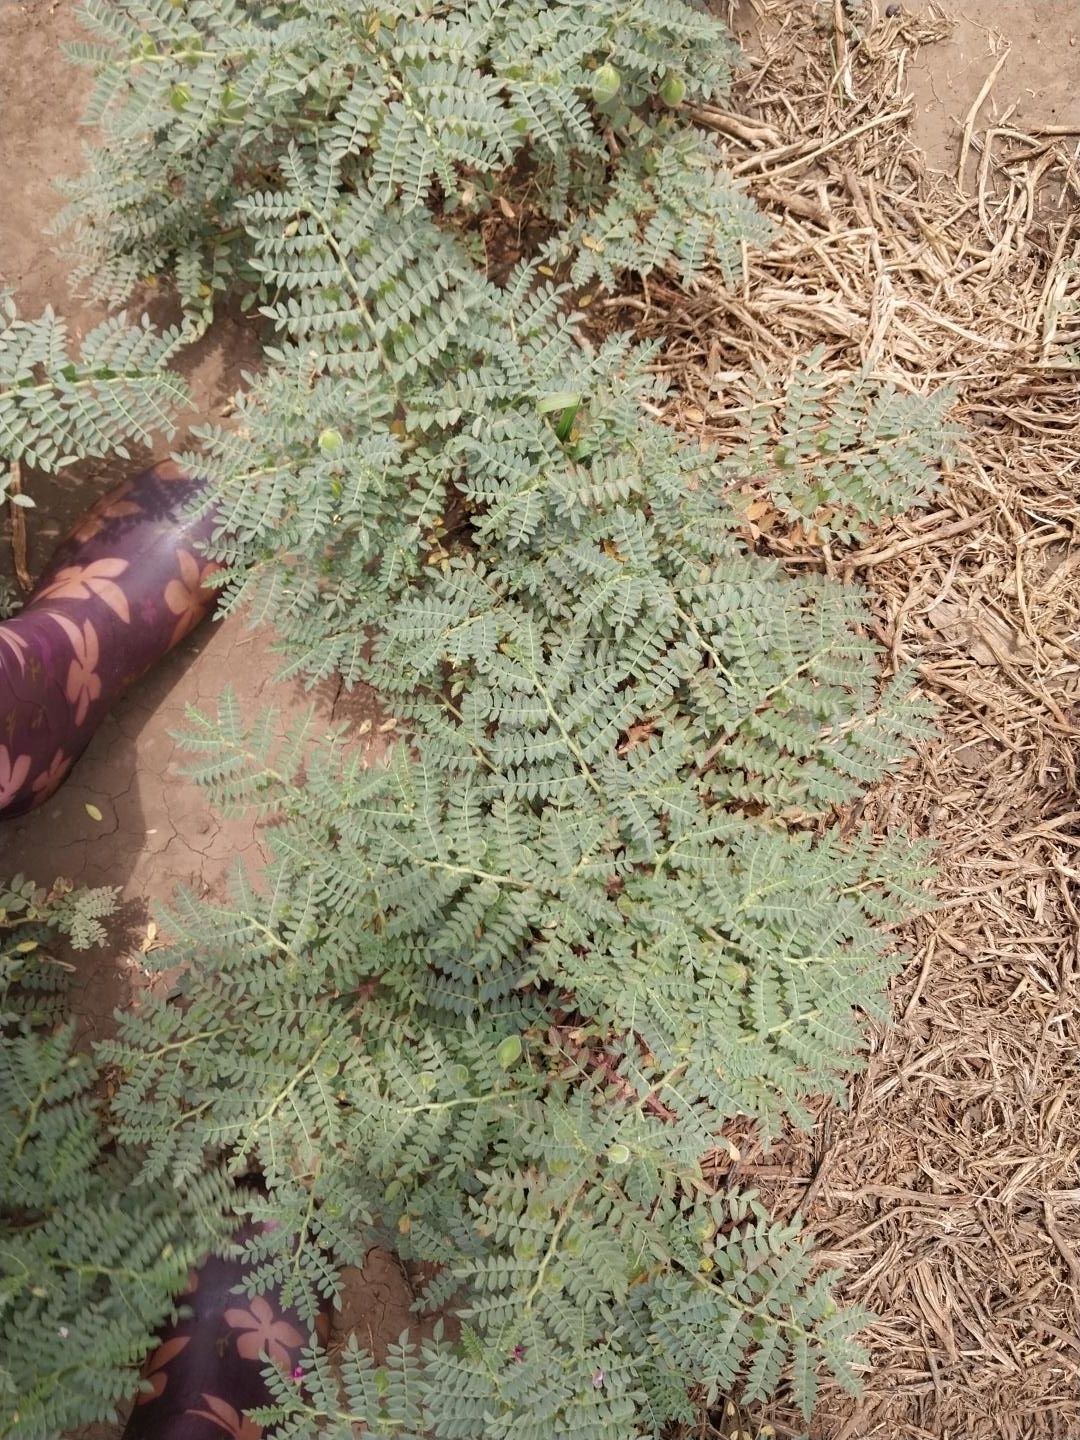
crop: chickpea
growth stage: development pod
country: Tanzania
